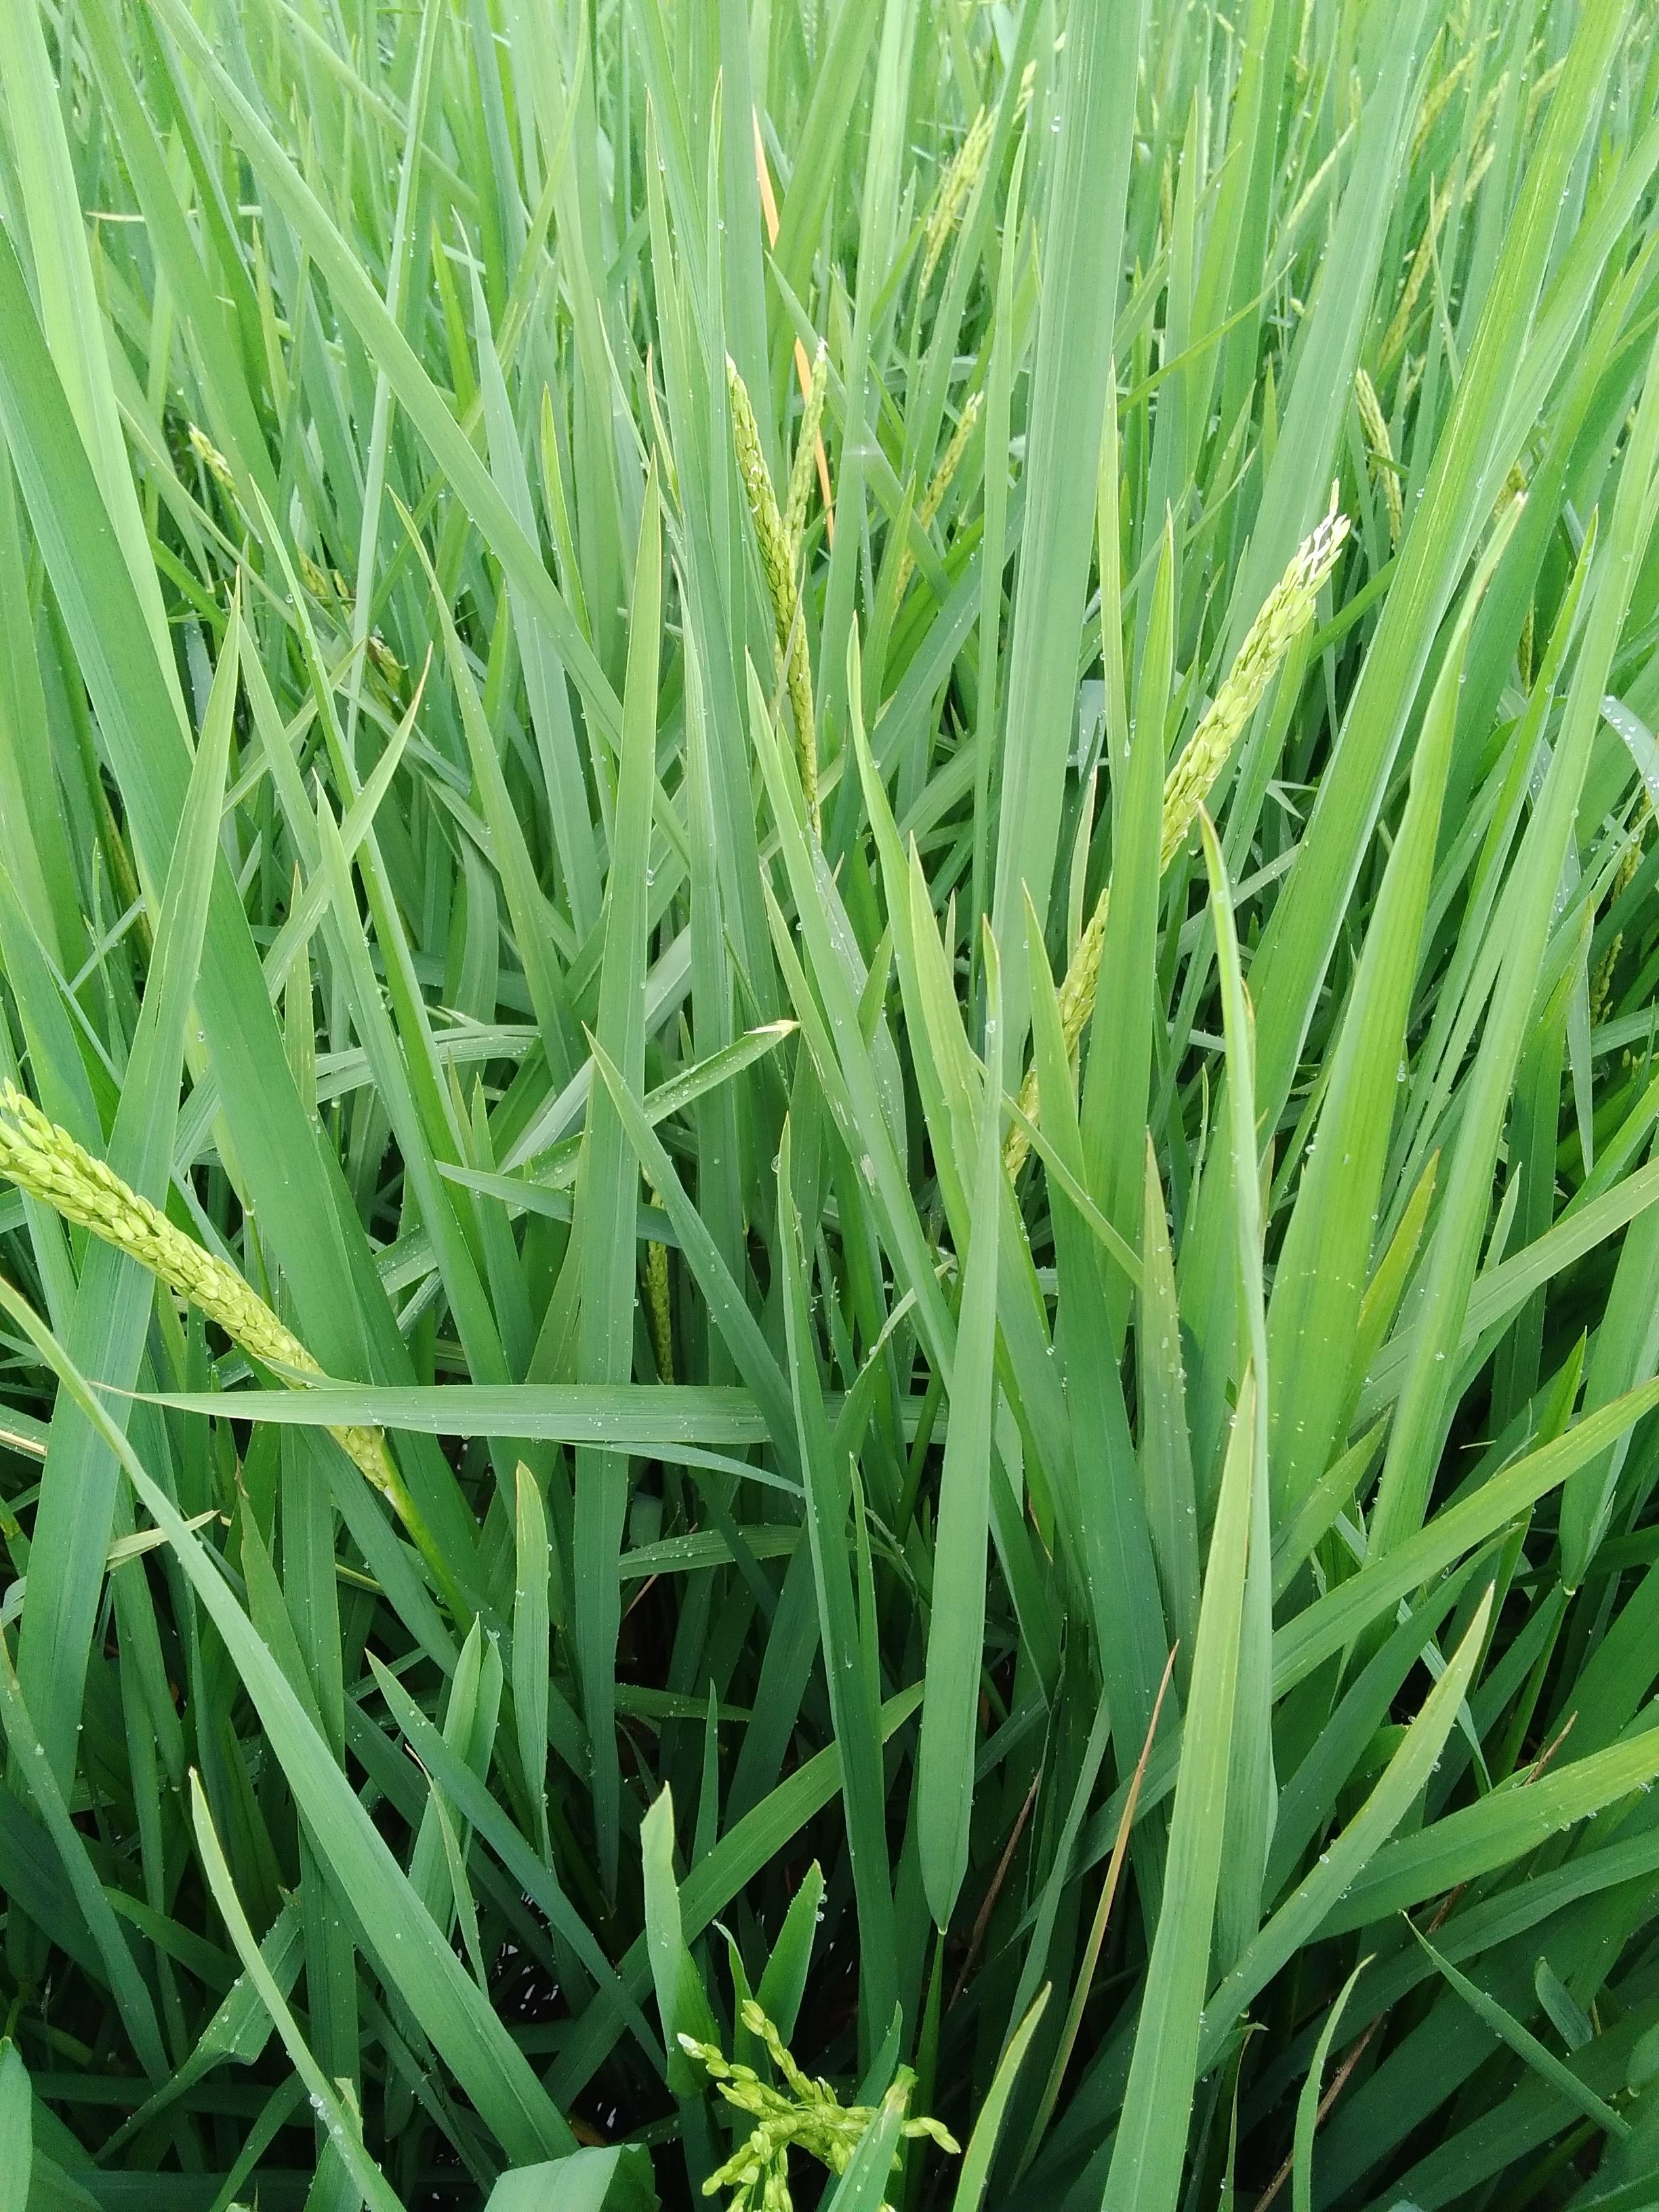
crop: rice
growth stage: heading
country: Nigeria
